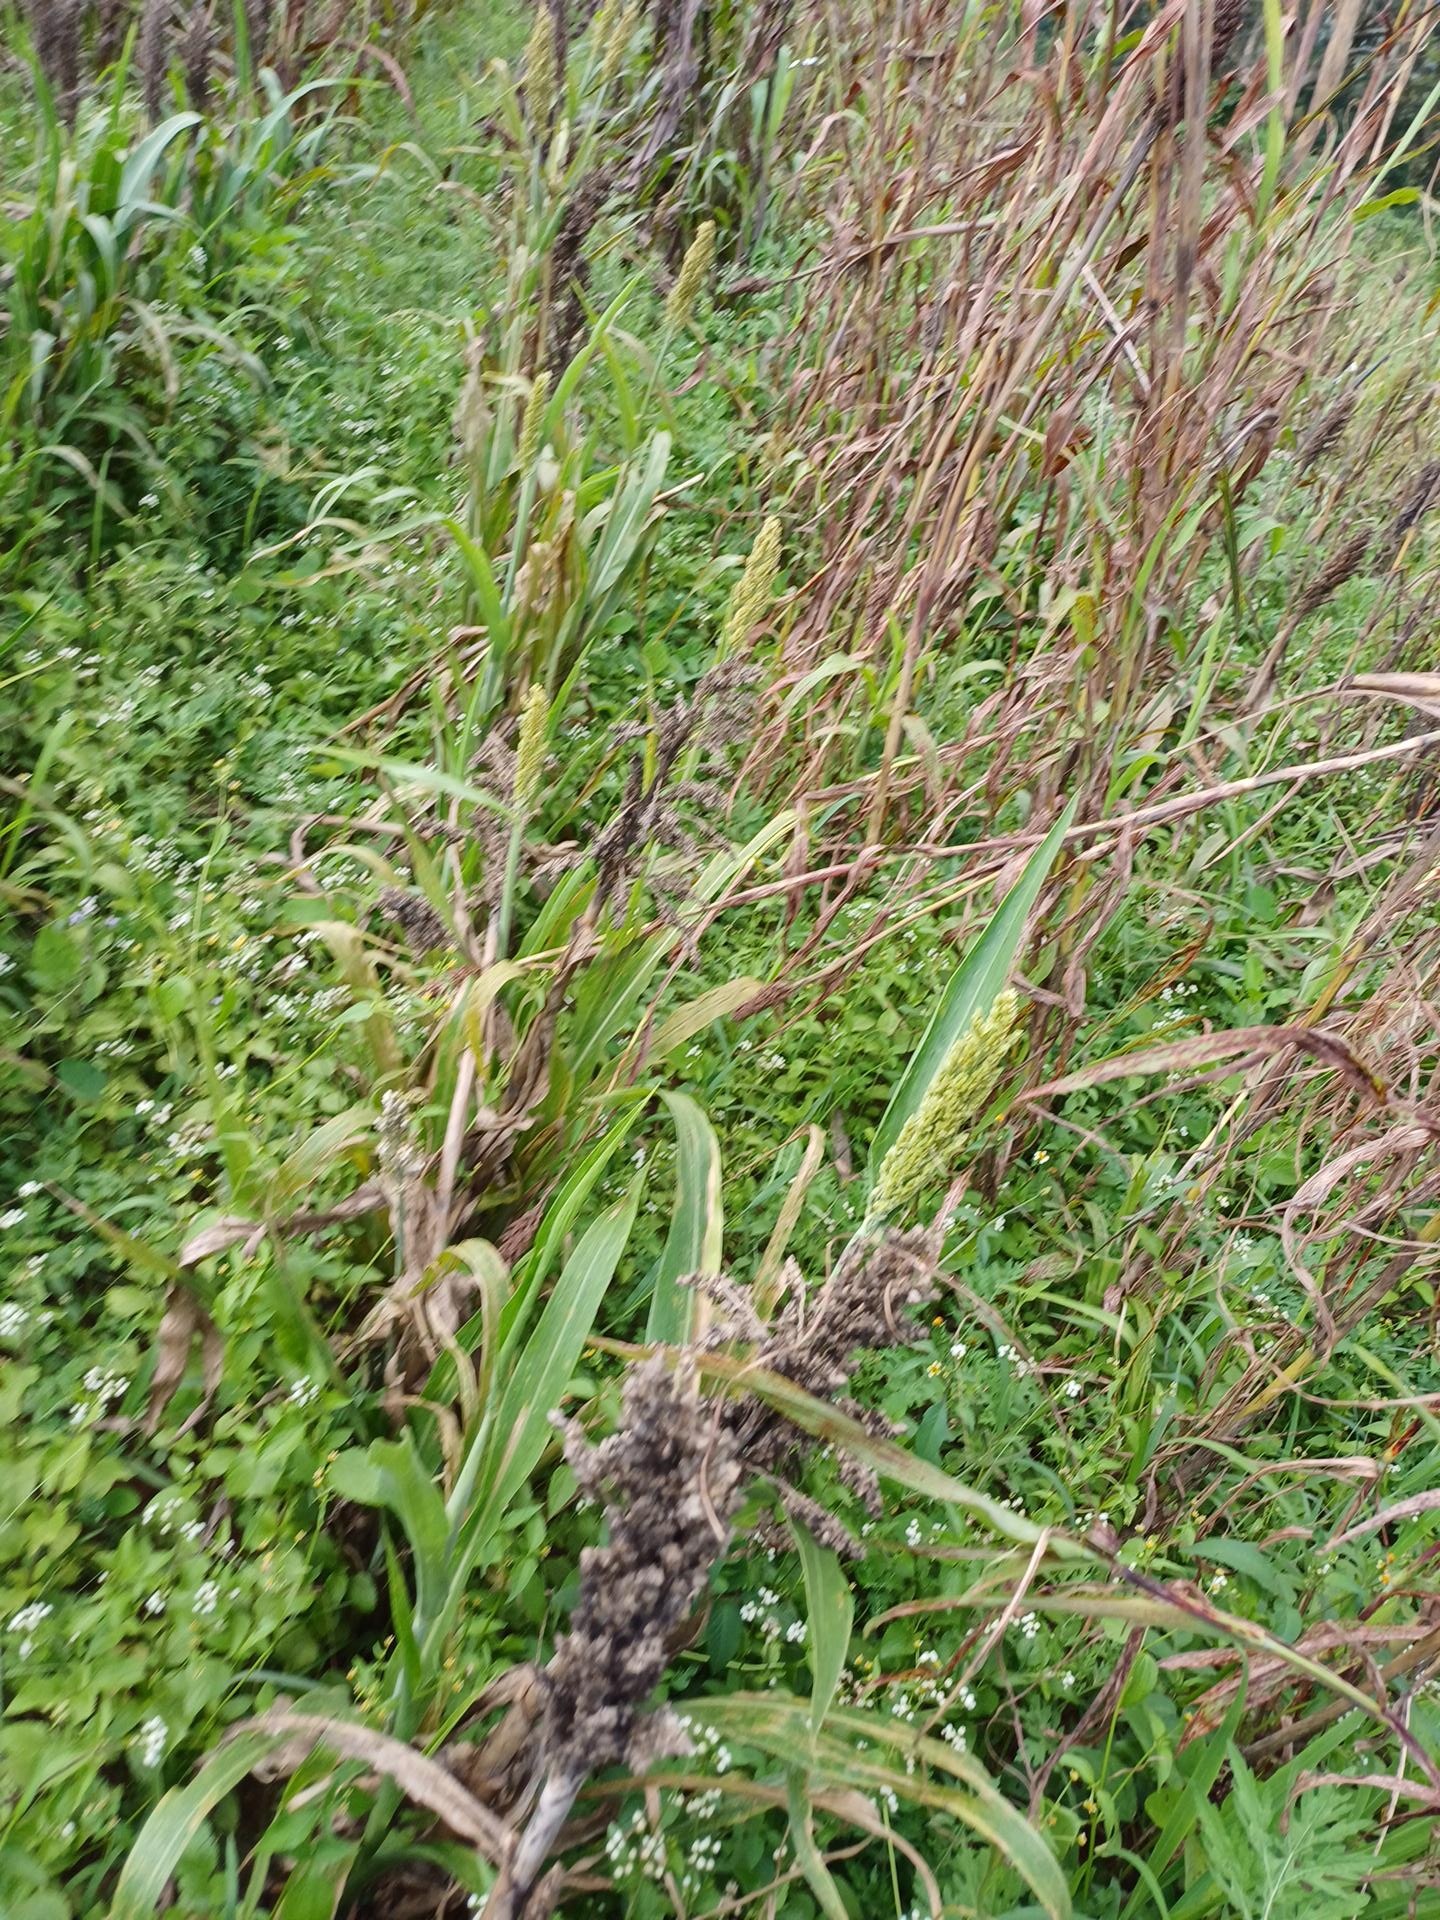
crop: sorghum
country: Kenya
